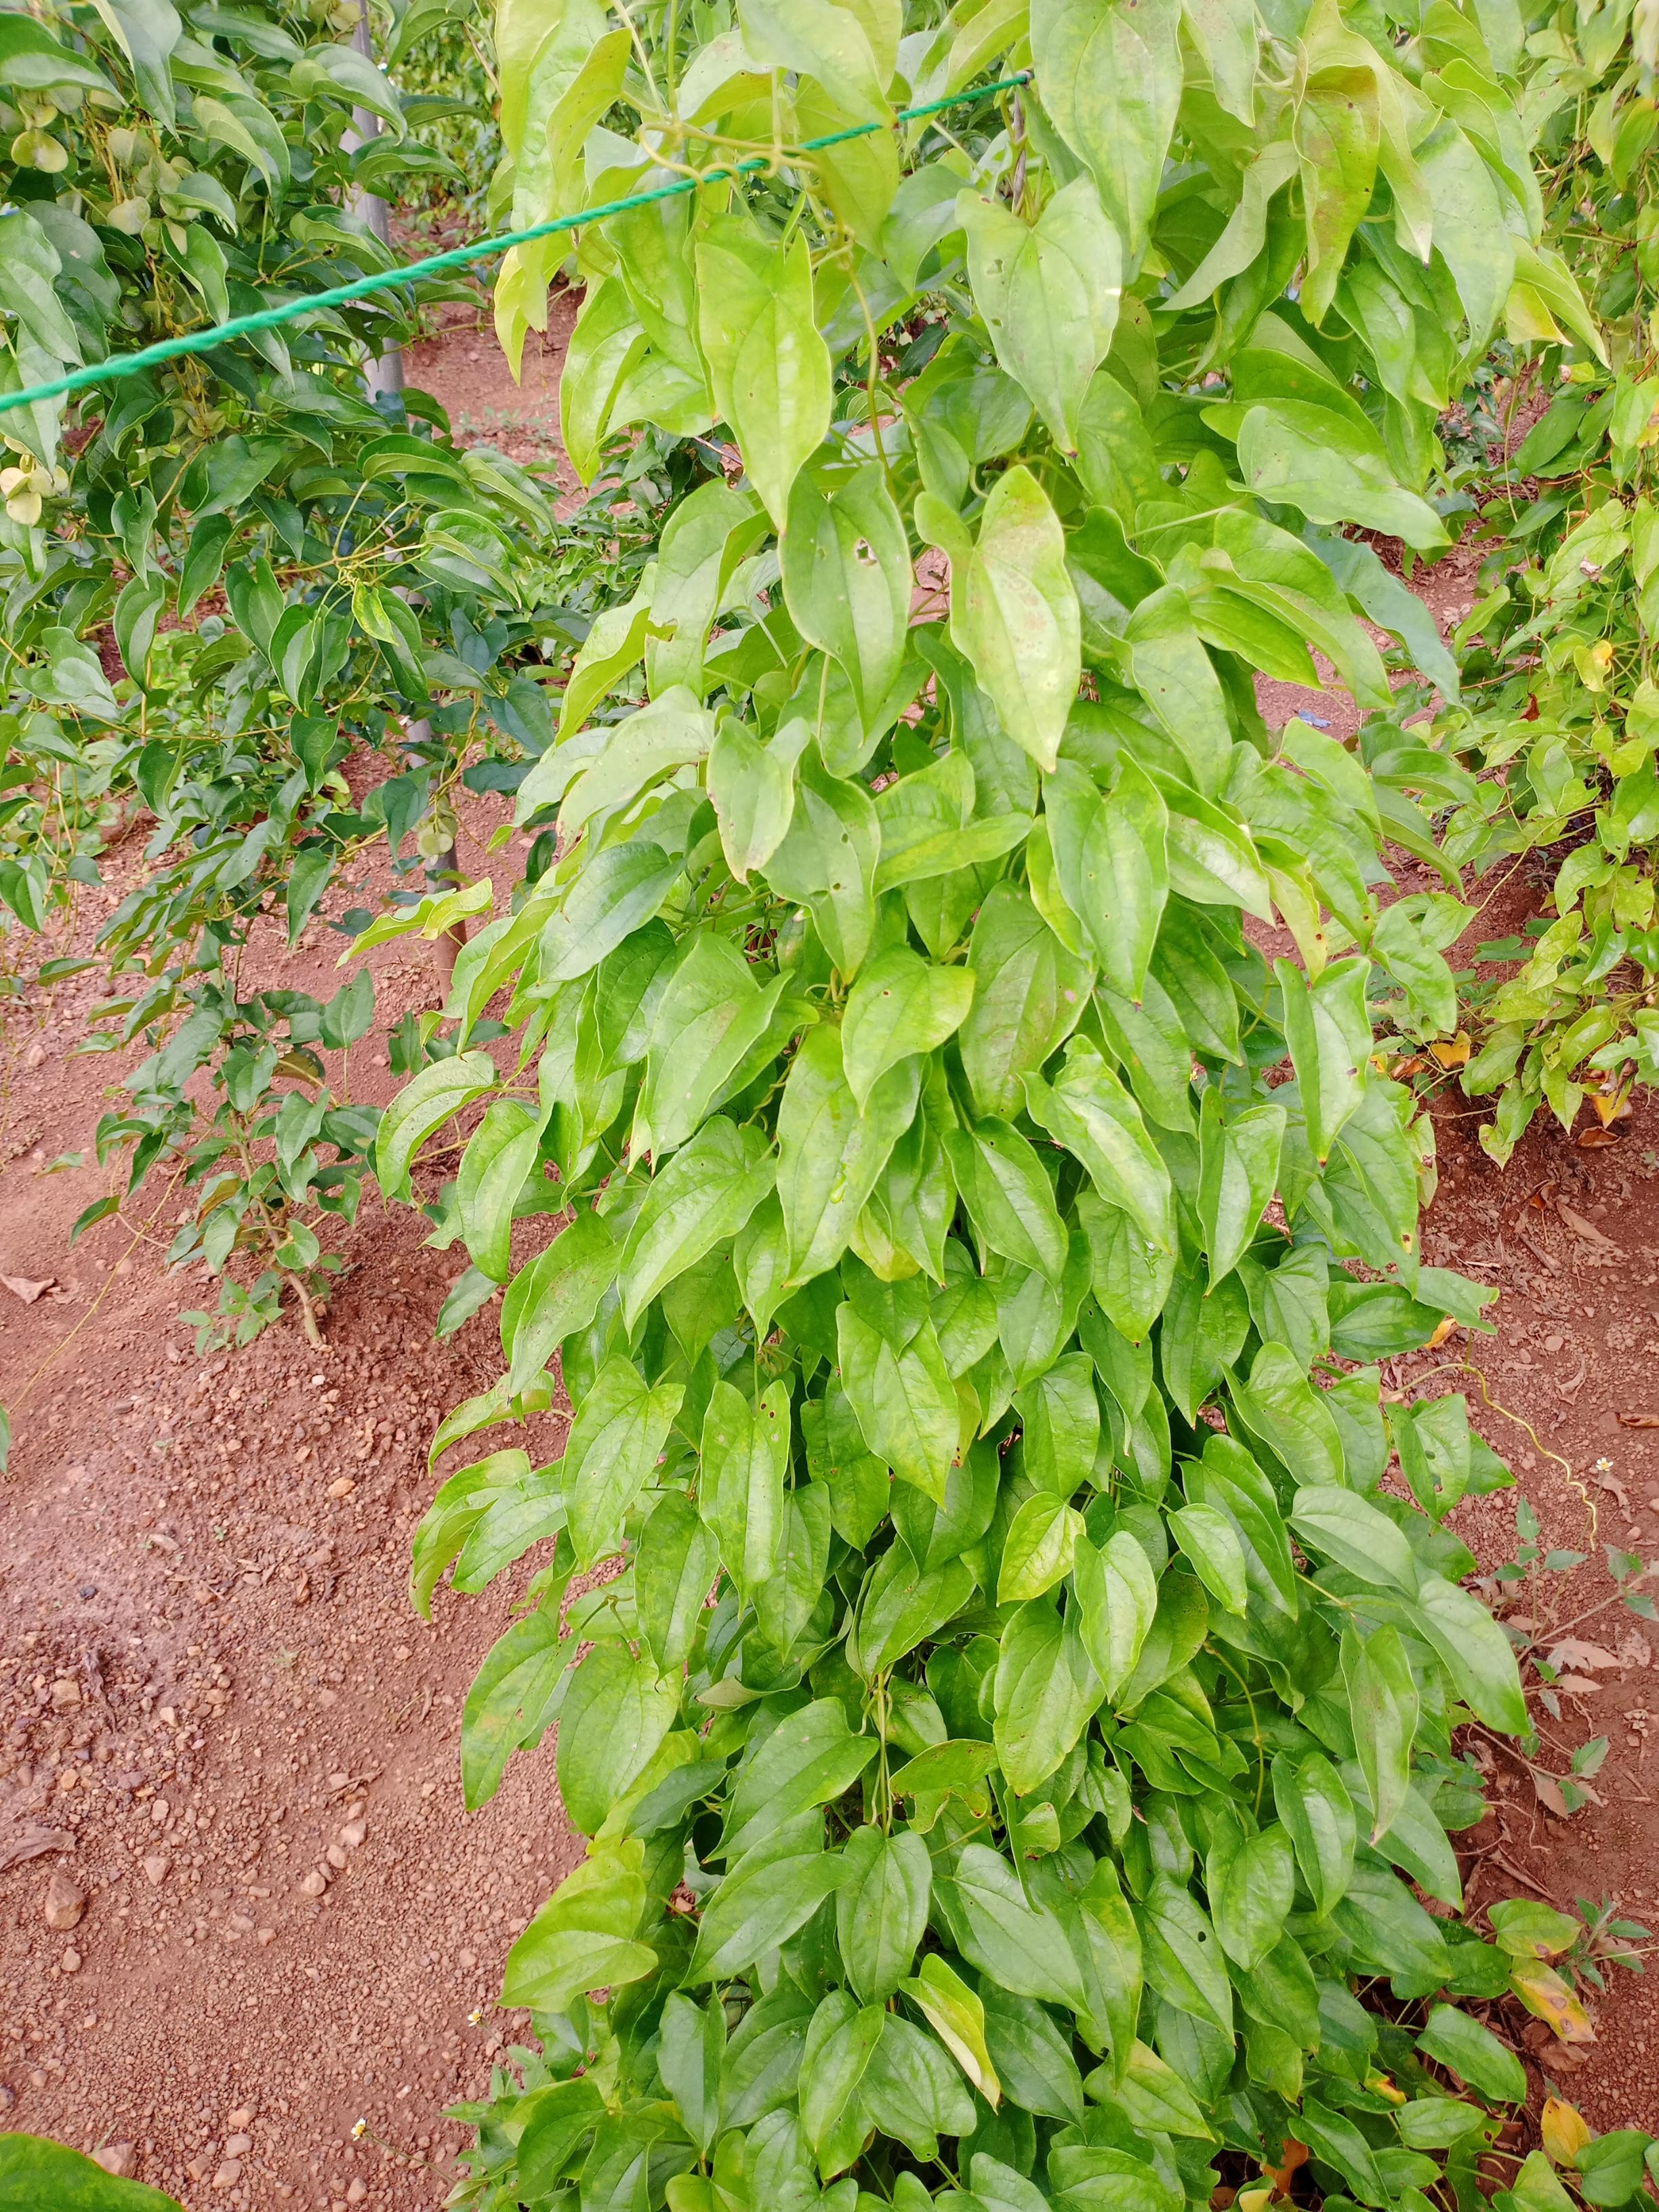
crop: yam
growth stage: vegetative
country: Nigeria
